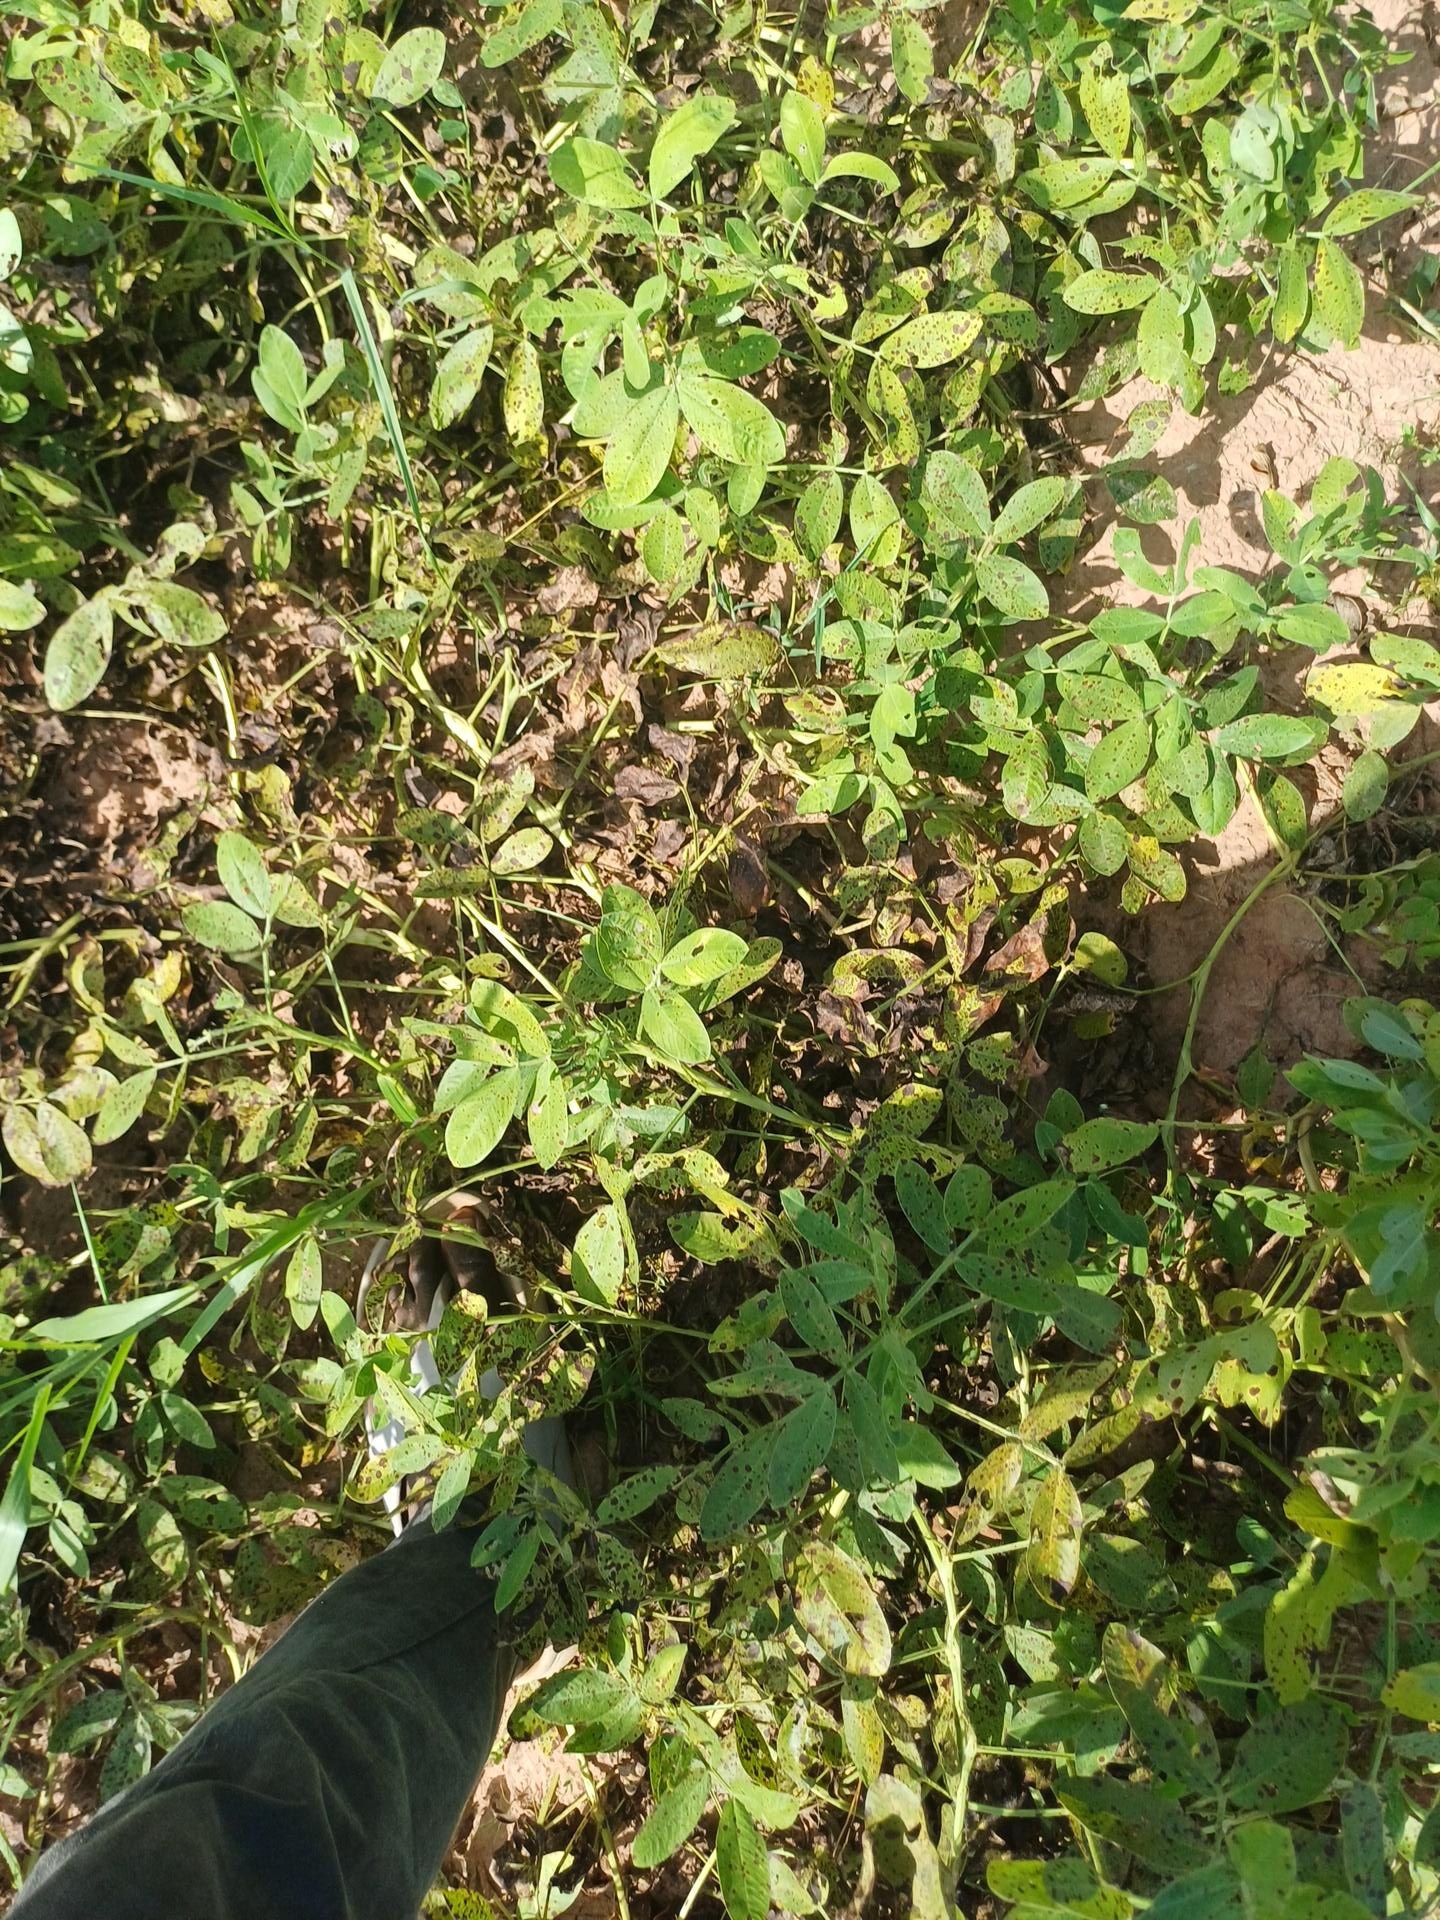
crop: groundnut
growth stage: flowering
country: Senegal
